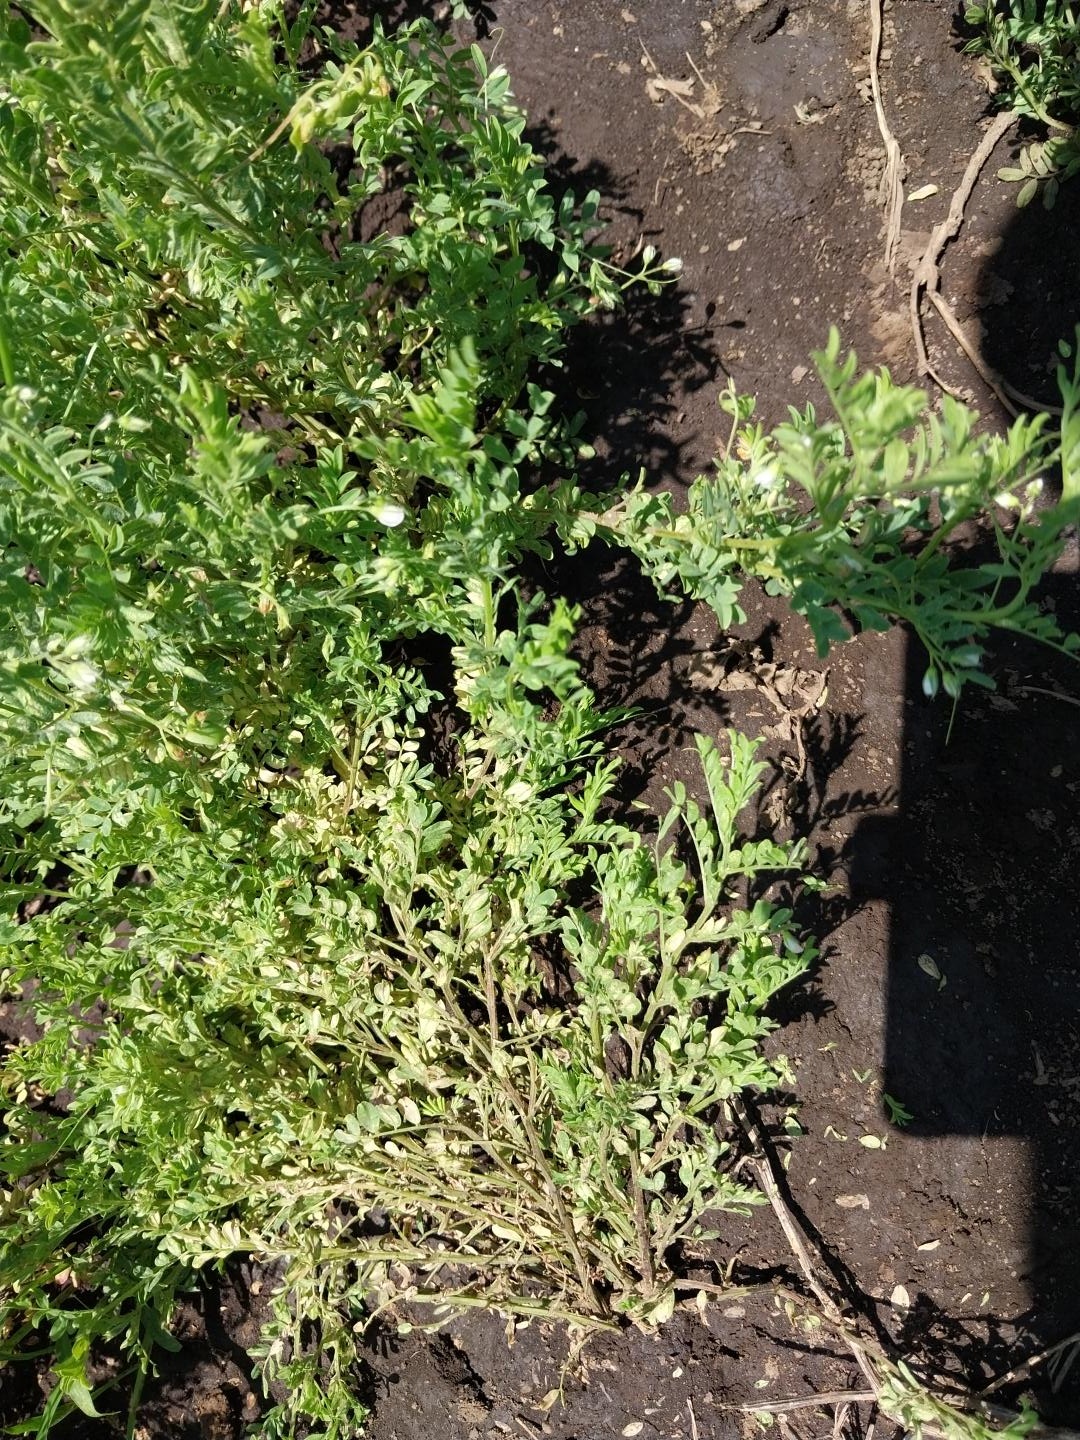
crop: lentil
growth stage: flowering
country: Tanzania
